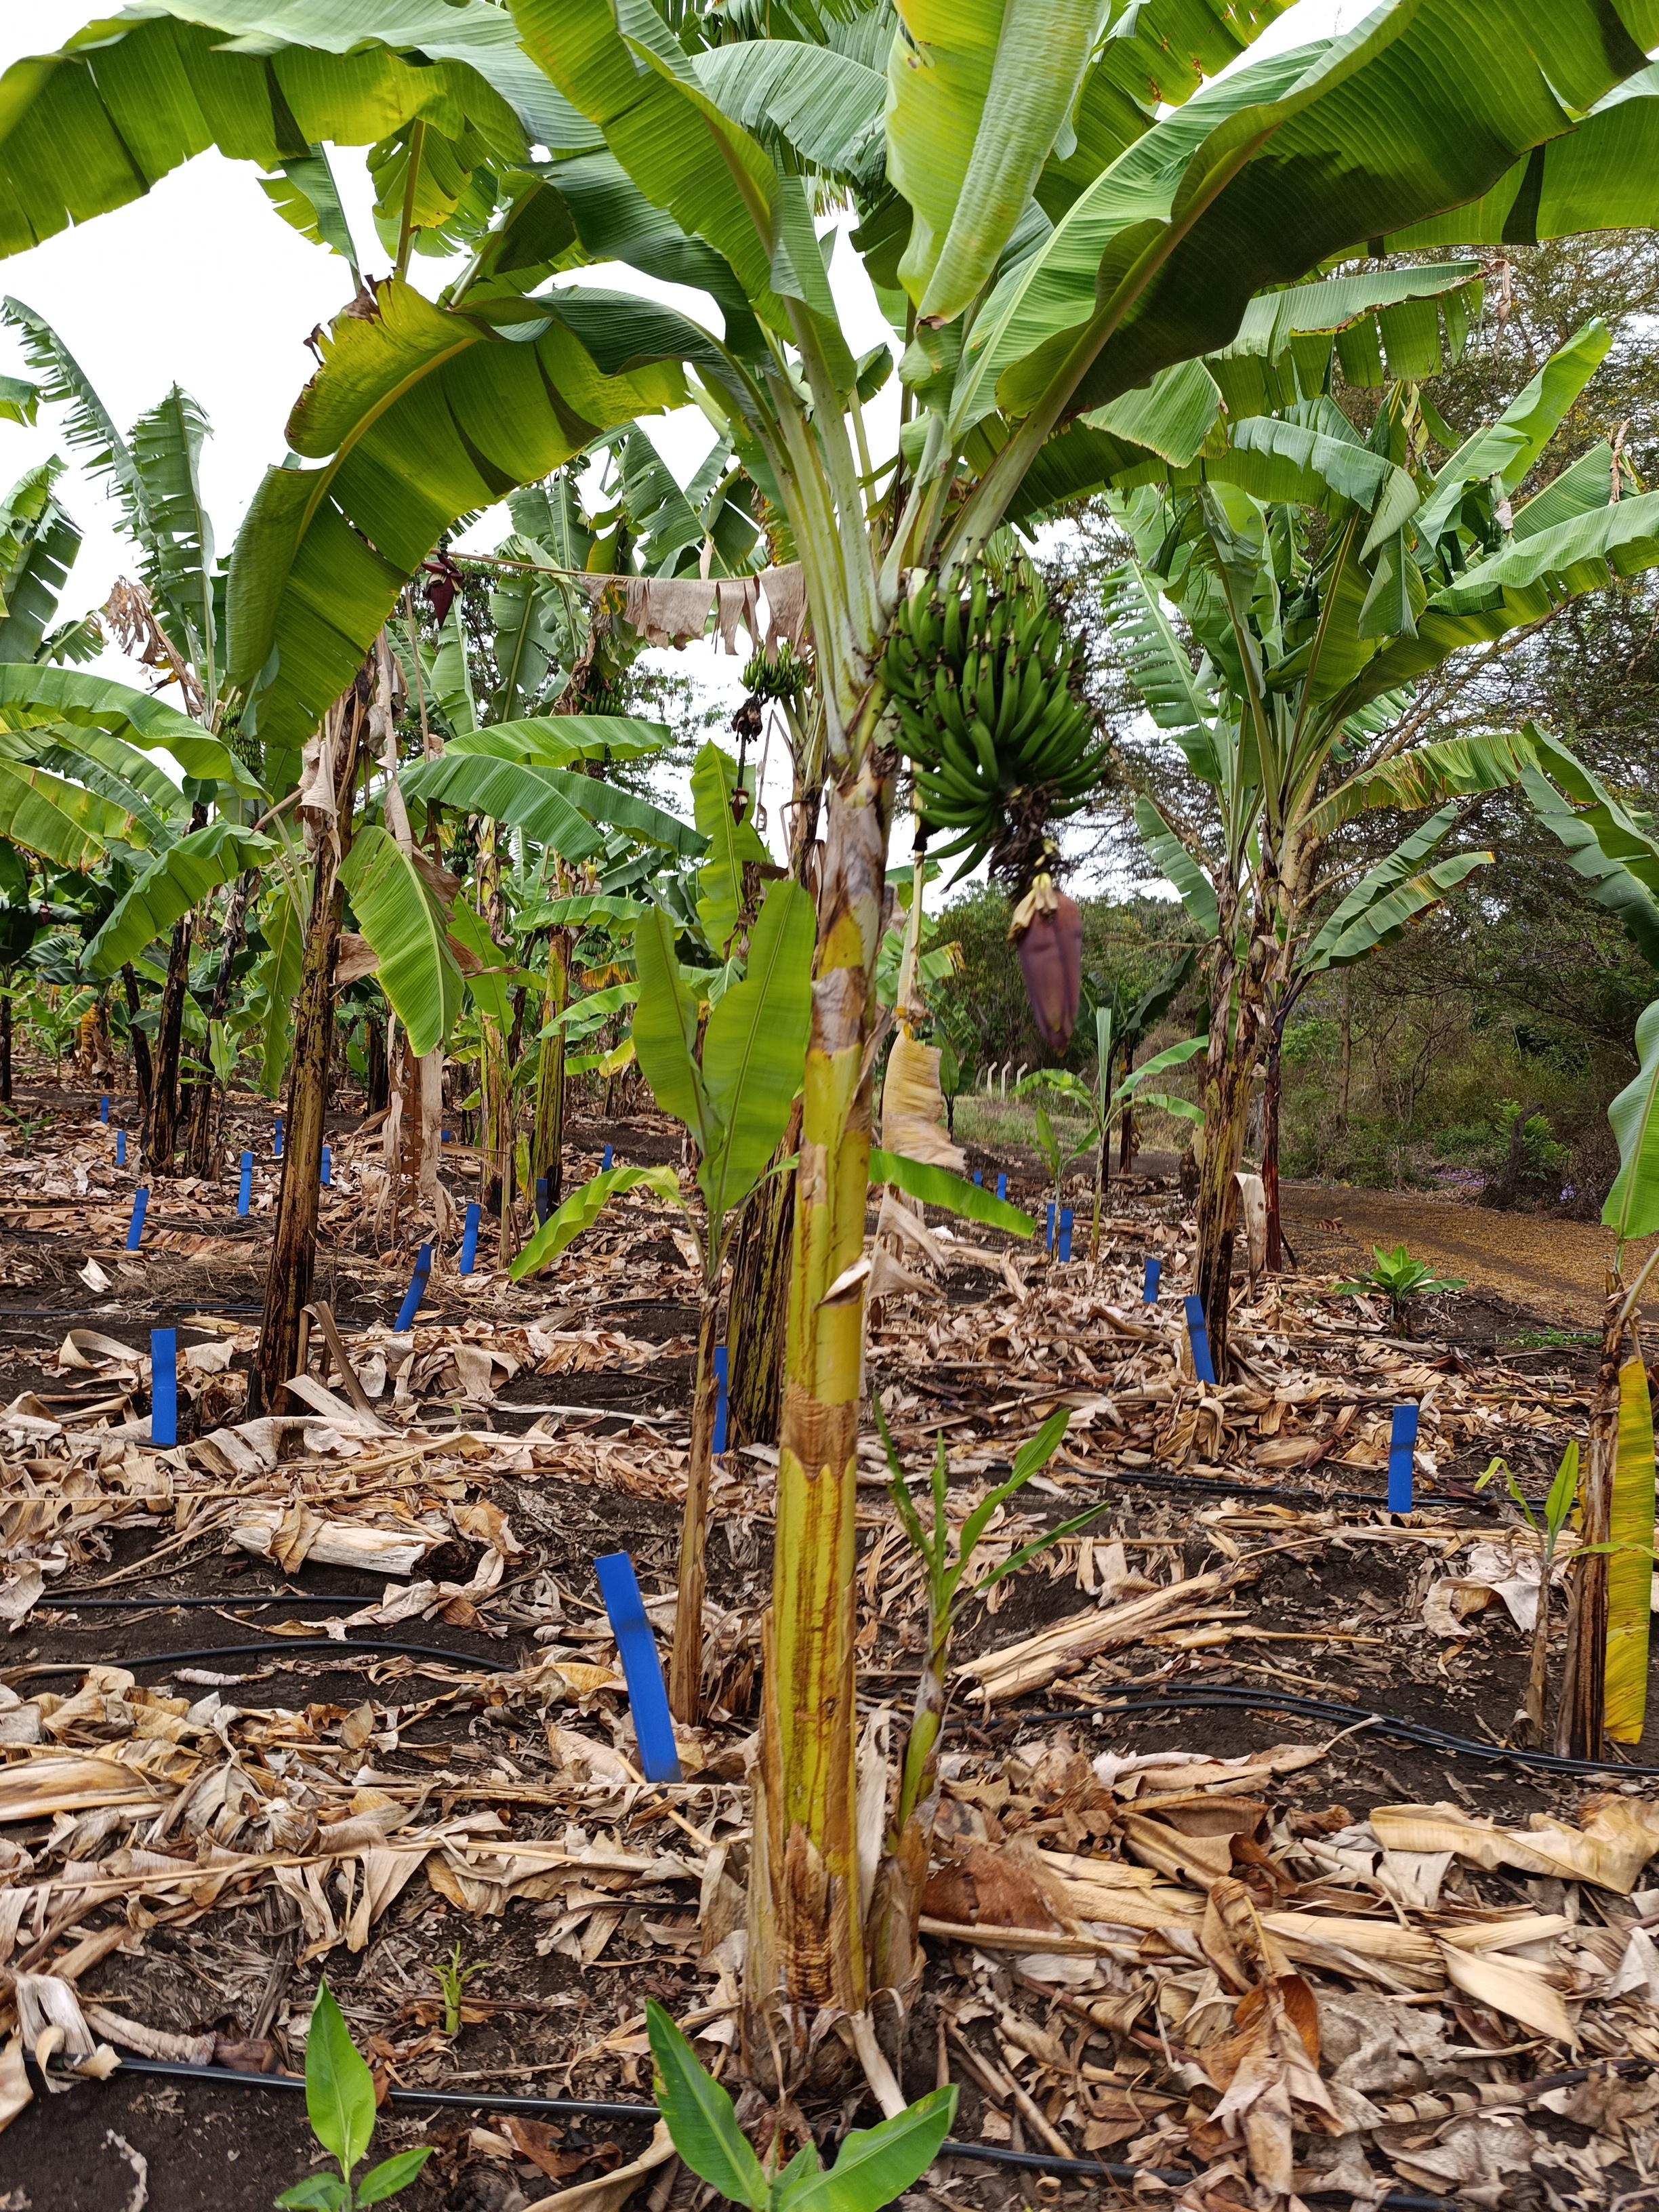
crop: banana
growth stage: development fruit
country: Tanzania
